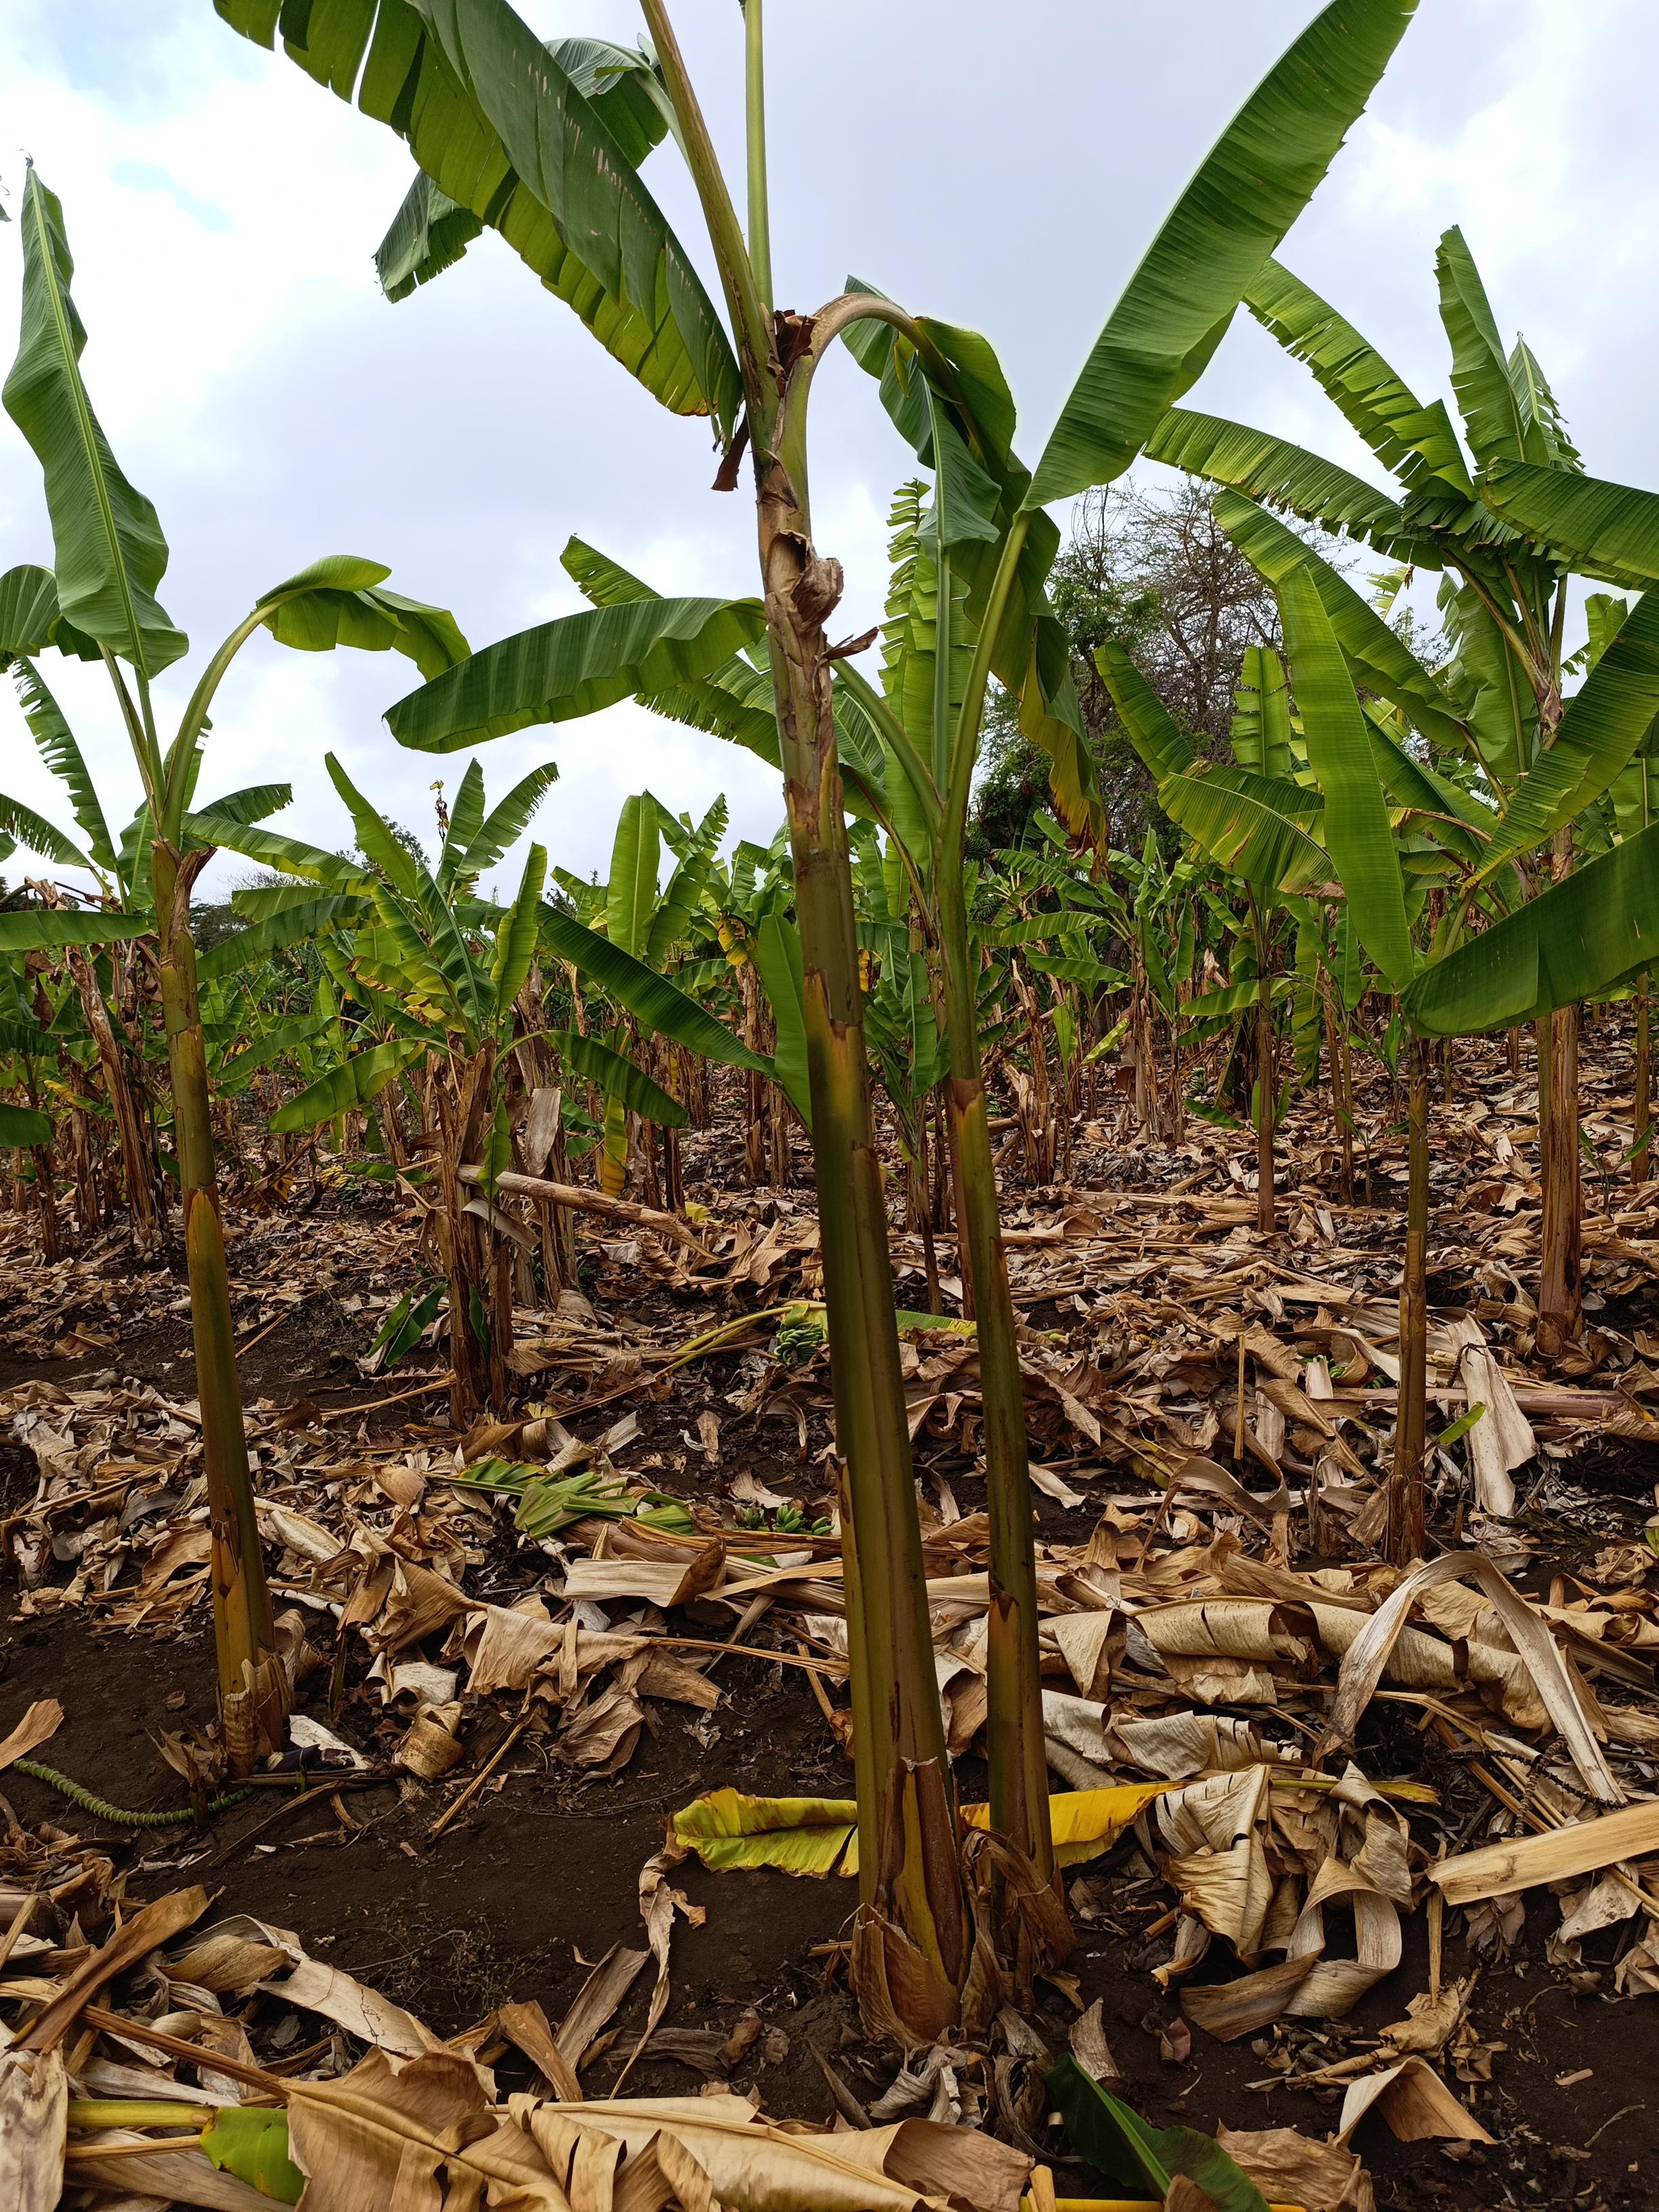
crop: banana
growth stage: vegetative
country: Tanzania
